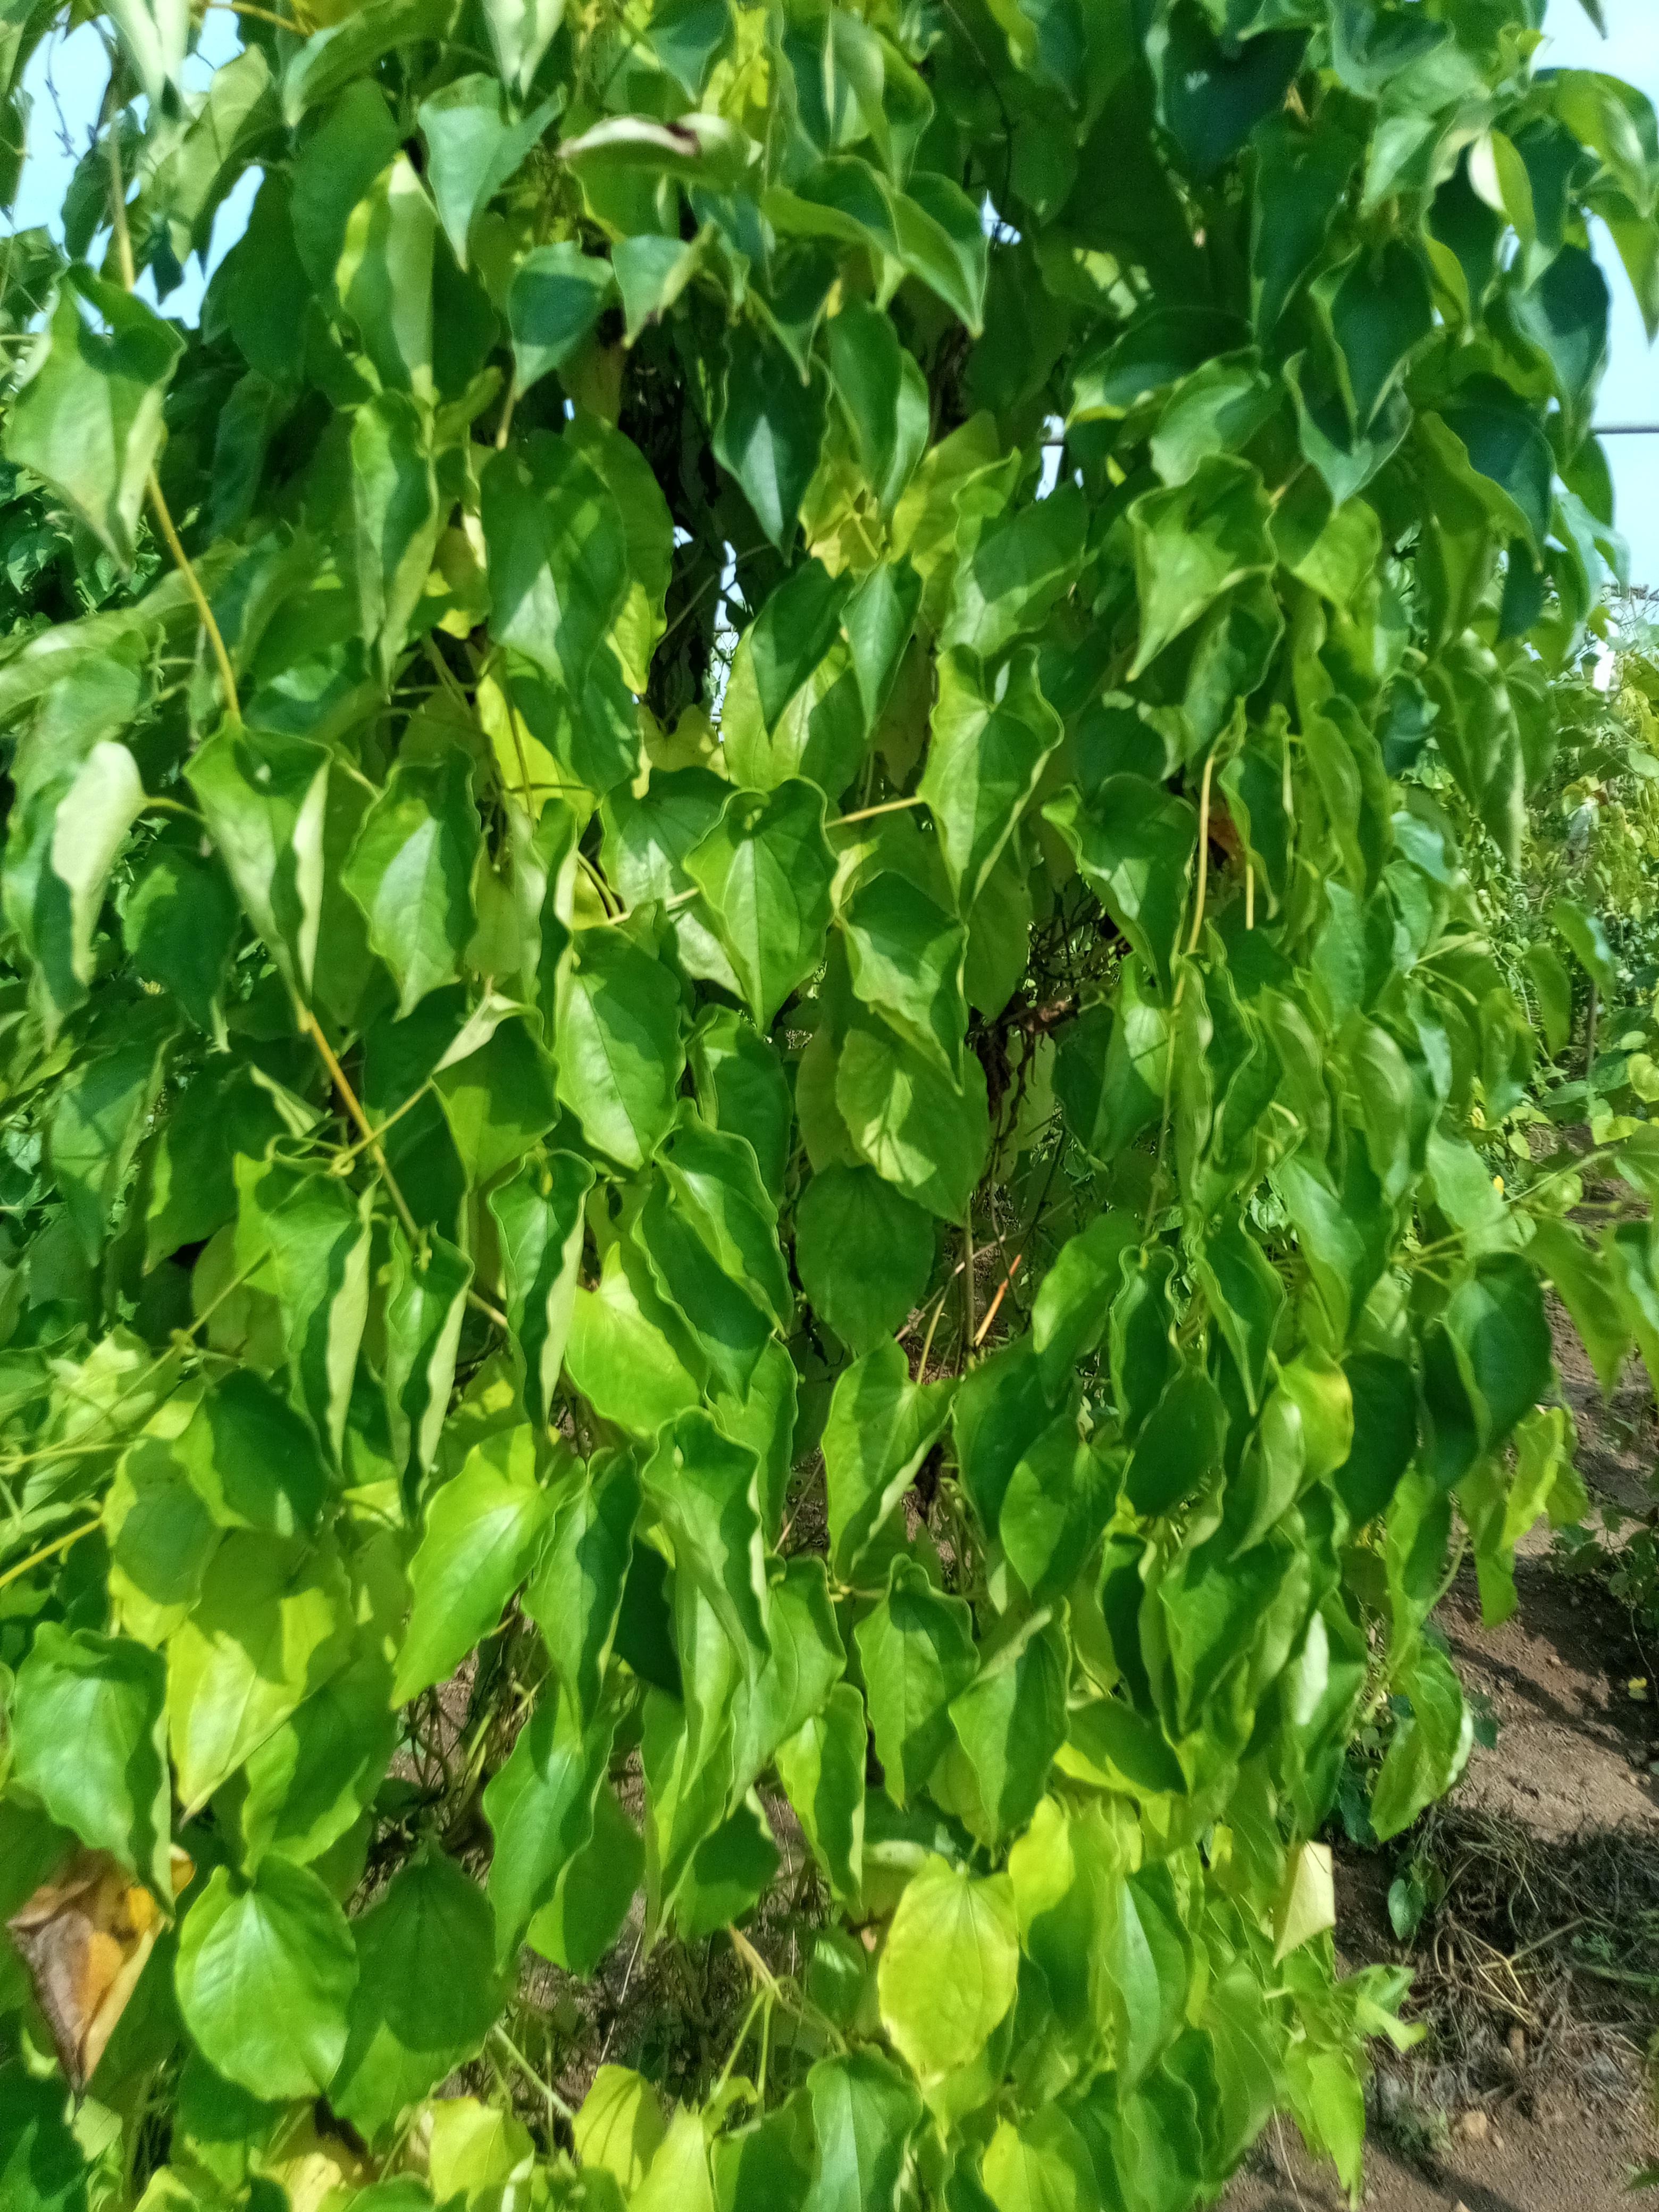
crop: yam
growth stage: maturity
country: Nigeria
